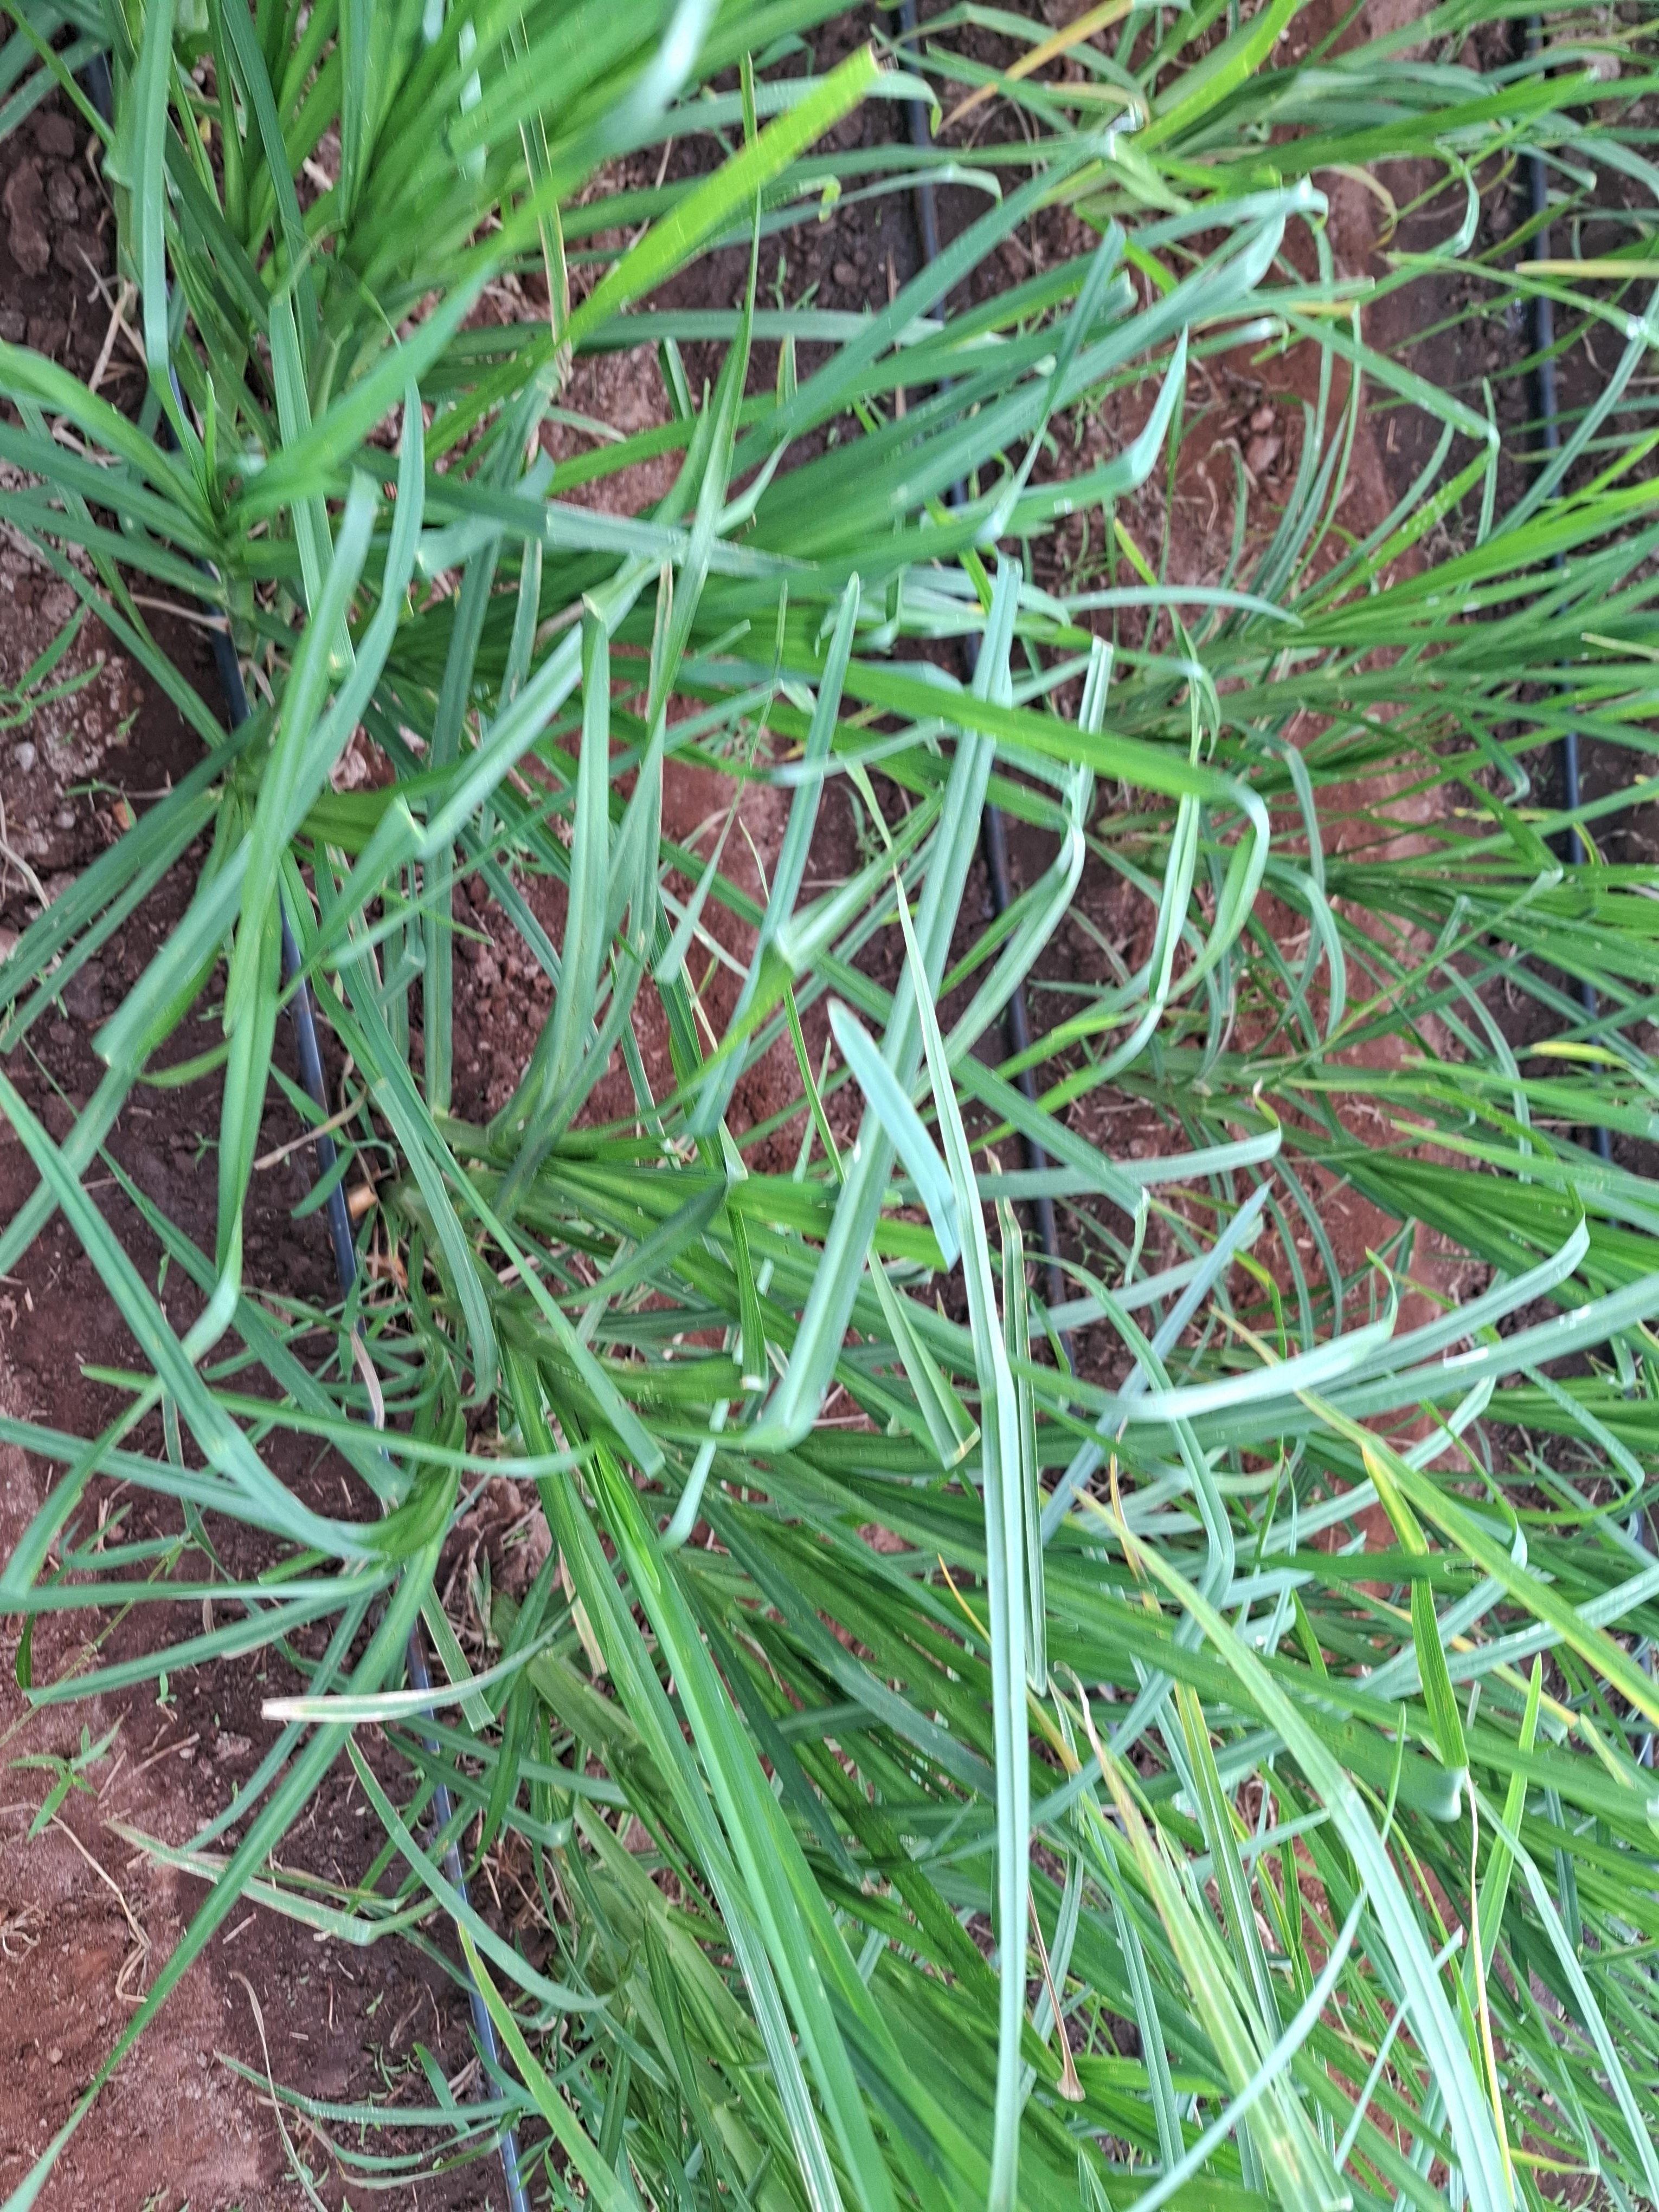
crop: finger millet
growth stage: vegetative
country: Kenya
